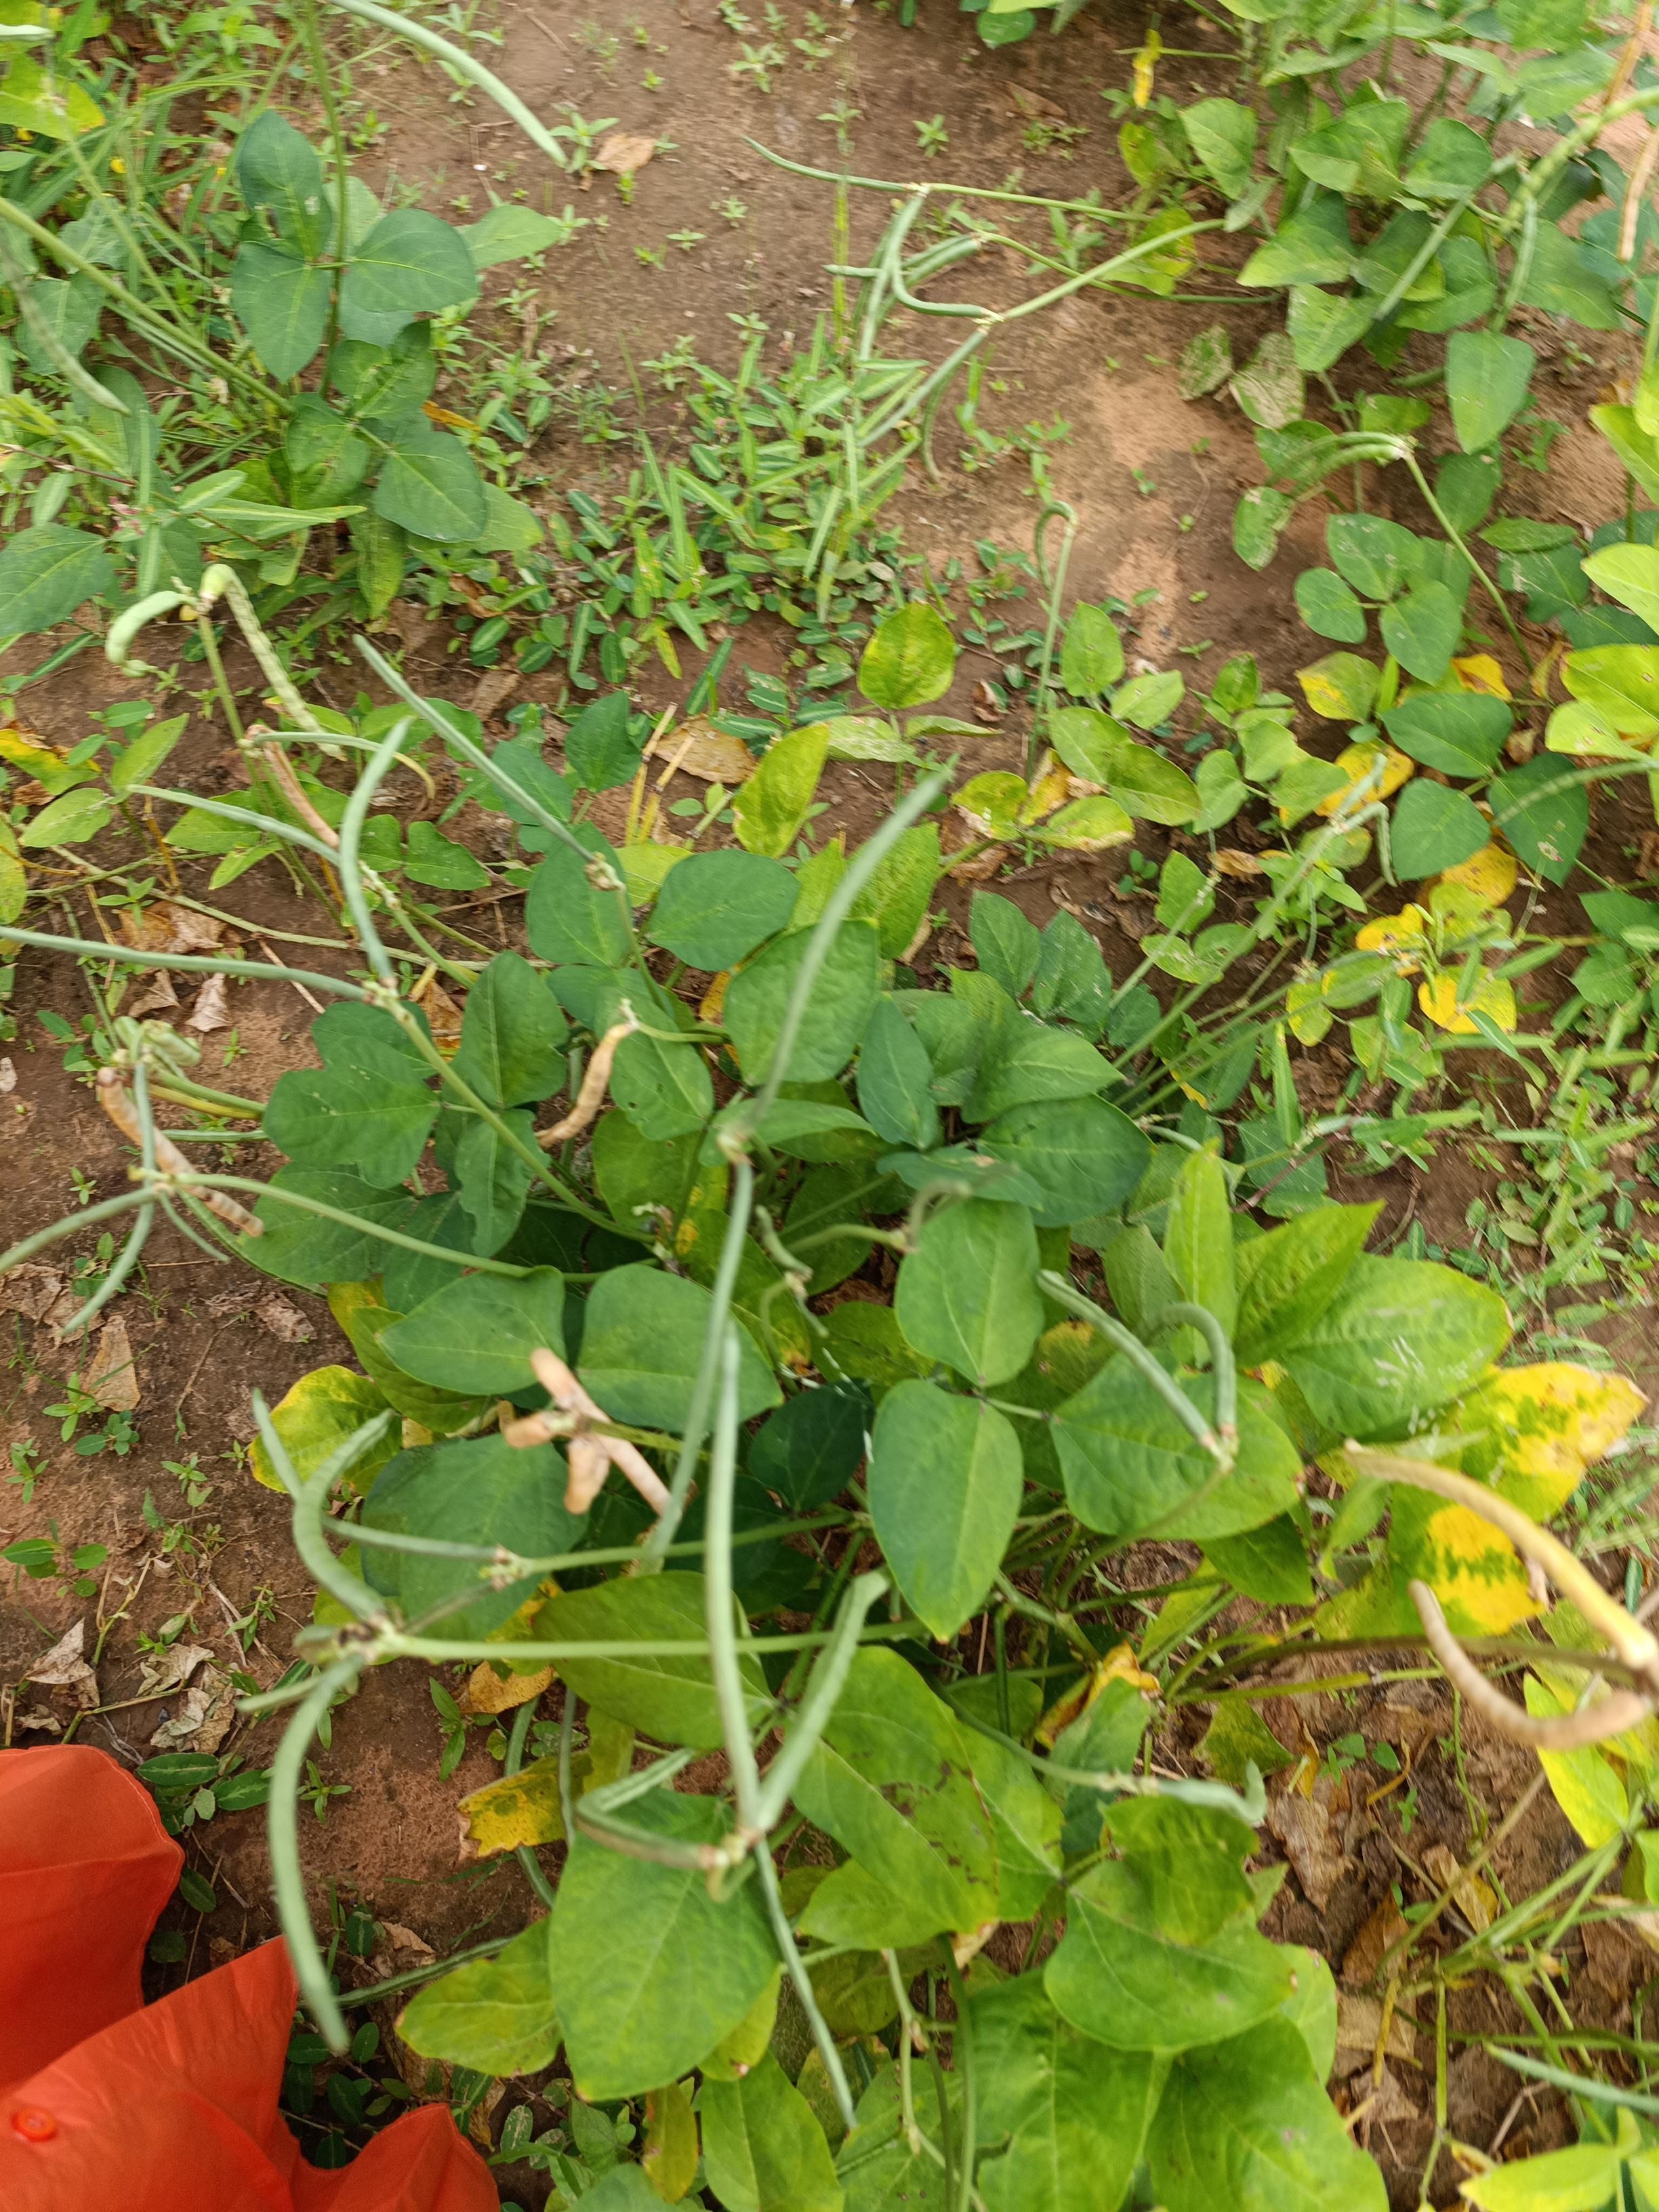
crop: cowpea
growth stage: maturity
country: Nigeria
